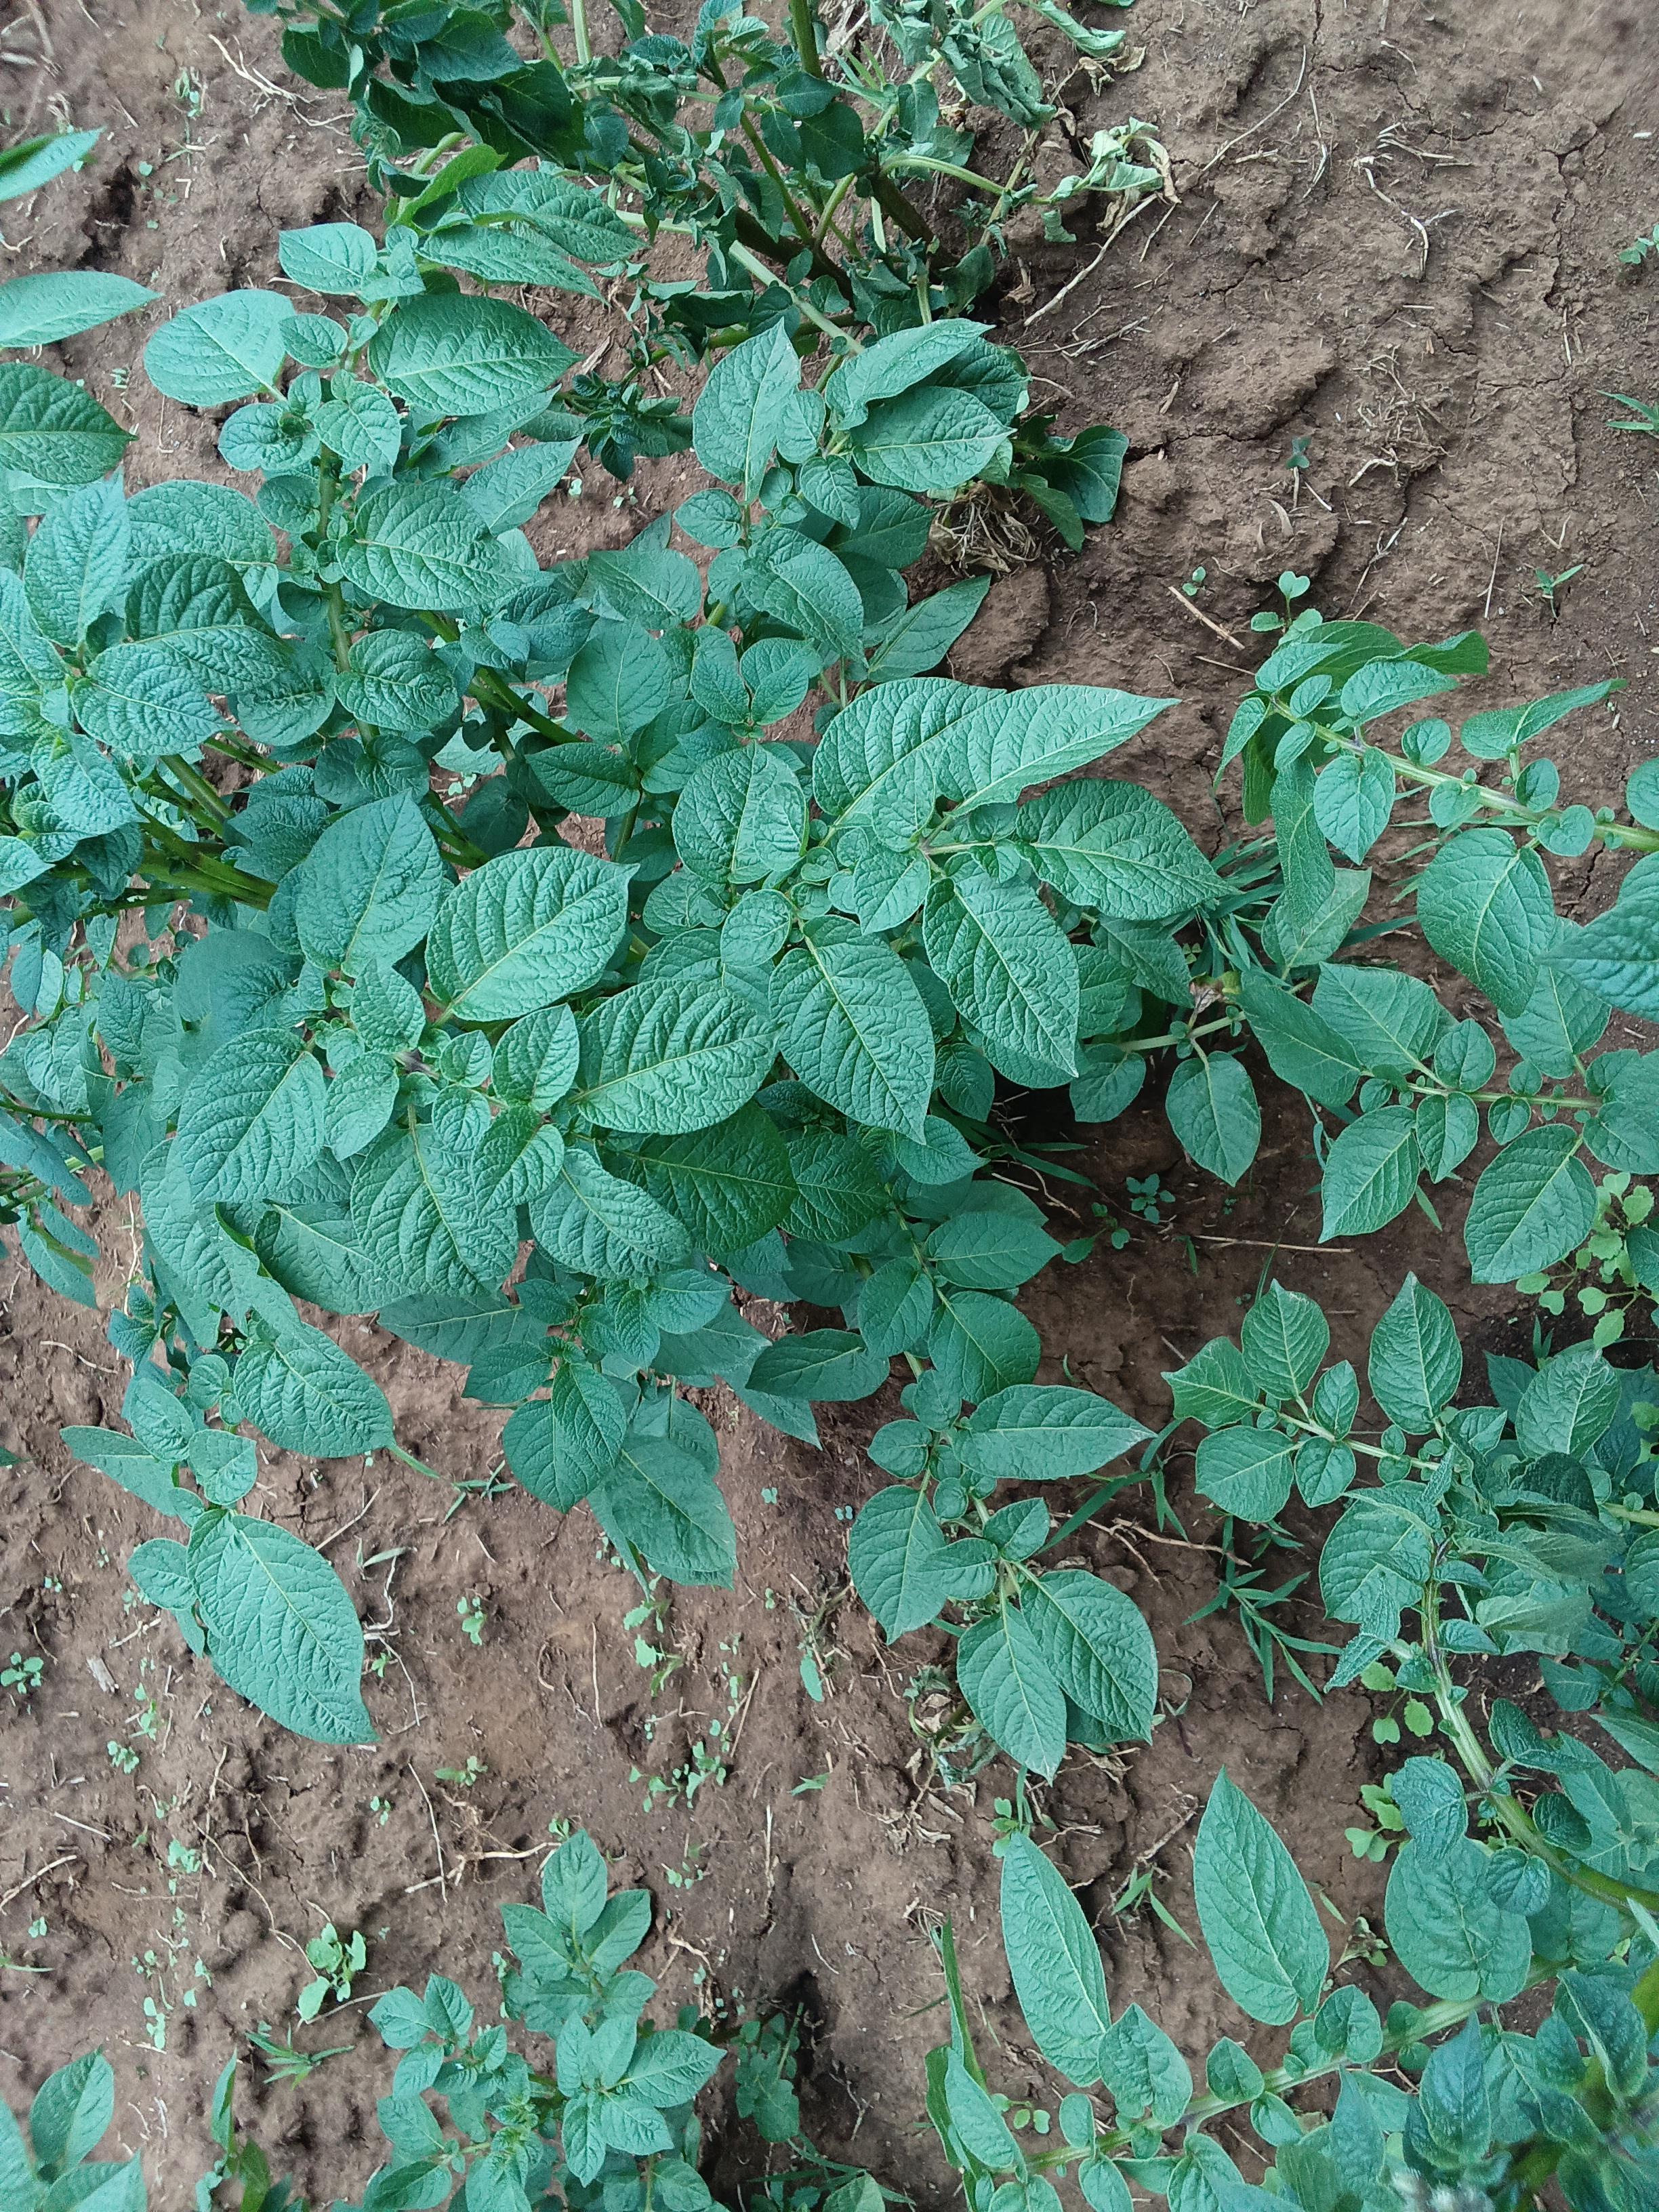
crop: potato
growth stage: vegetative
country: Kenya
